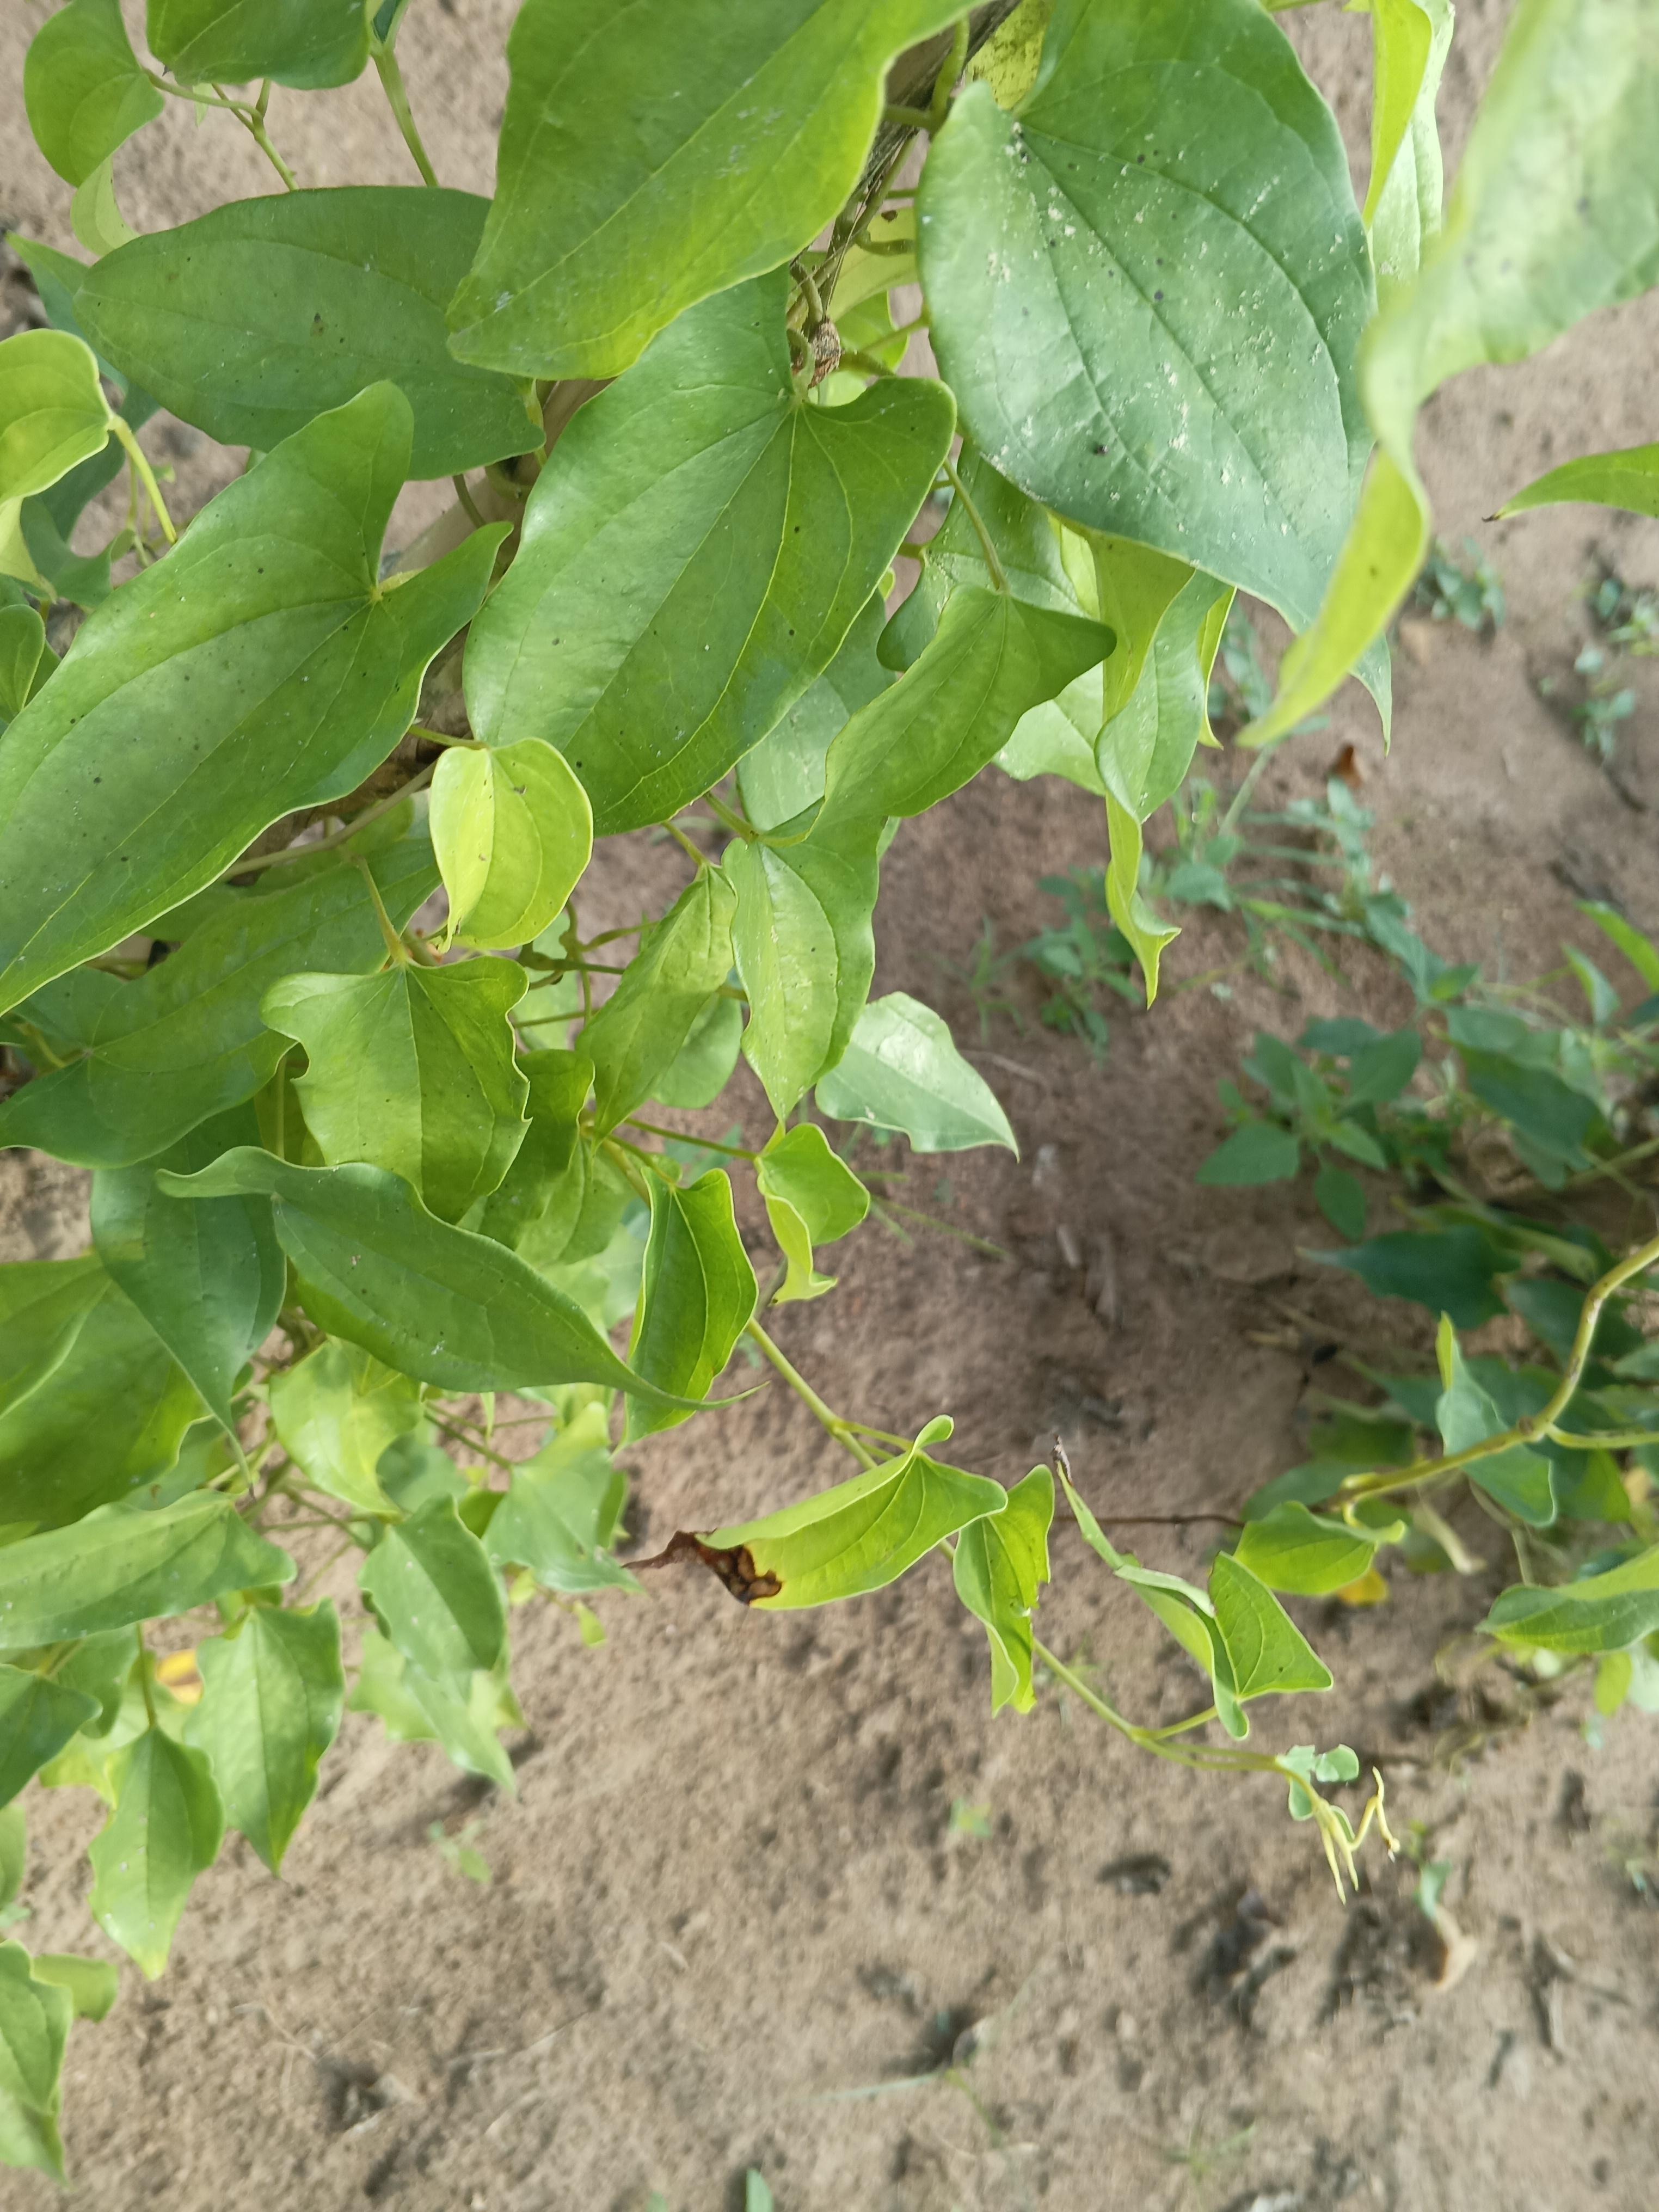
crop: yam
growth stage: vegetative
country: Nigeria
